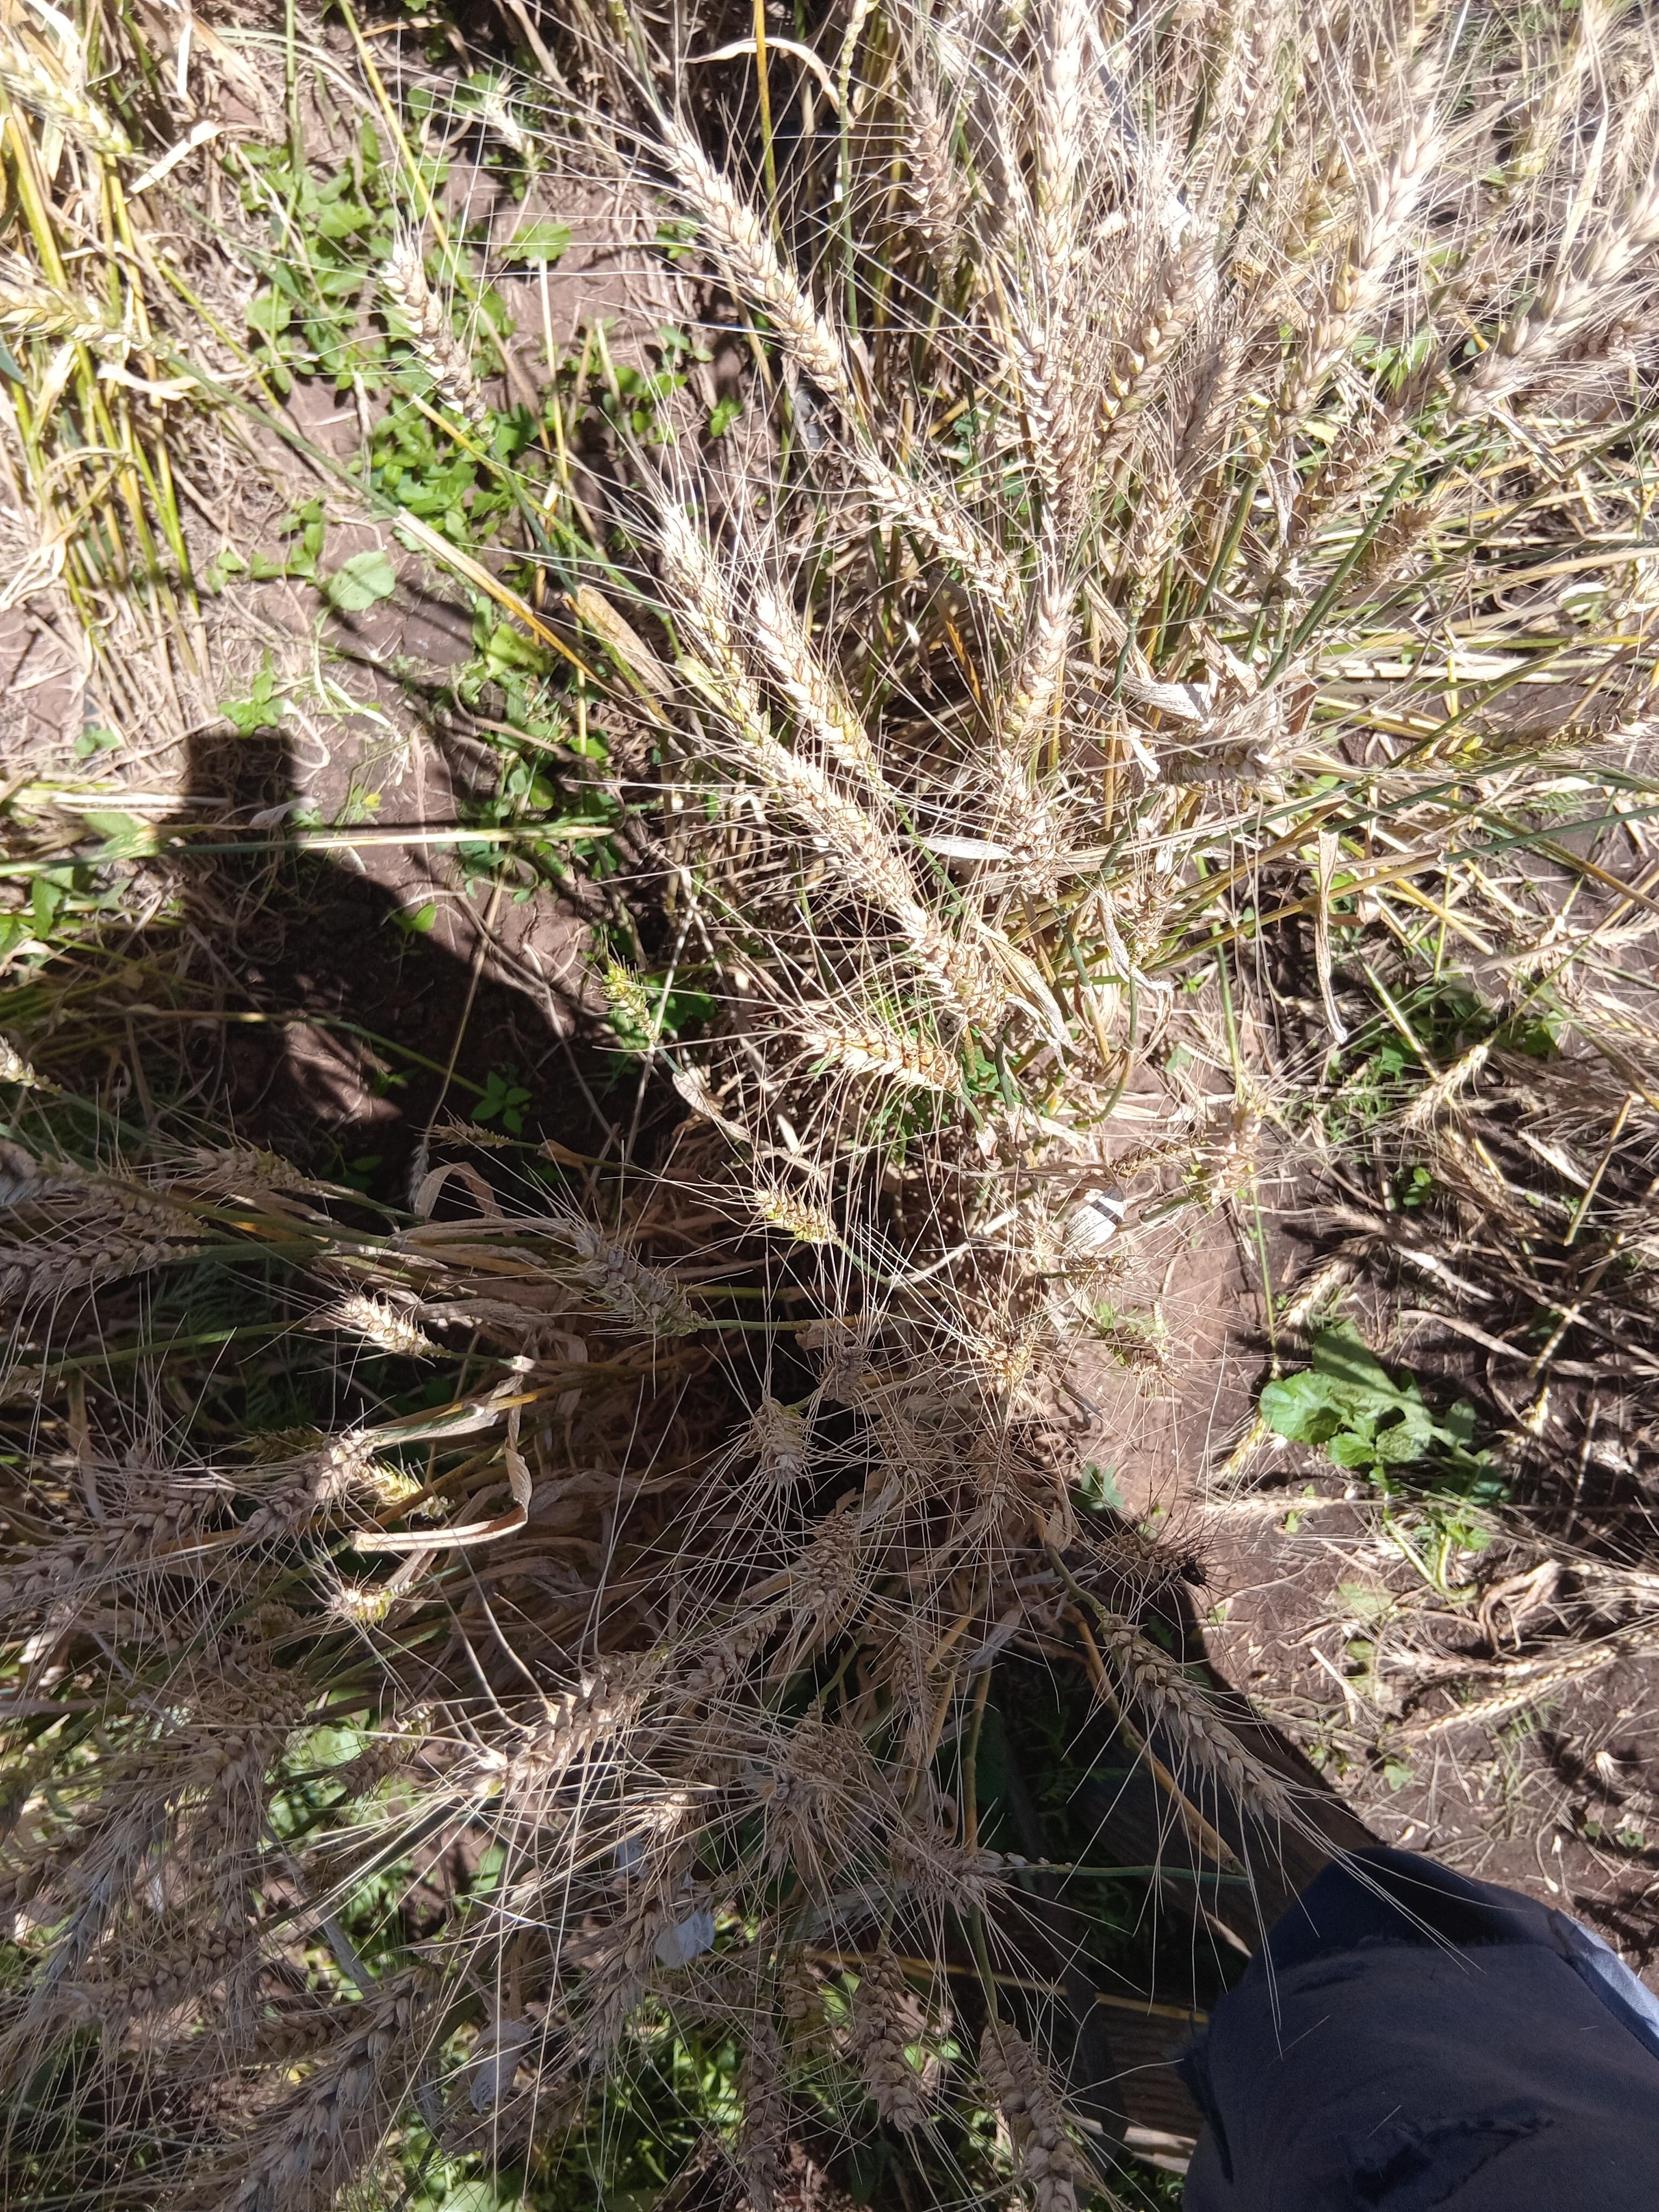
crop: wheat
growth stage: maturity
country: Kenya
